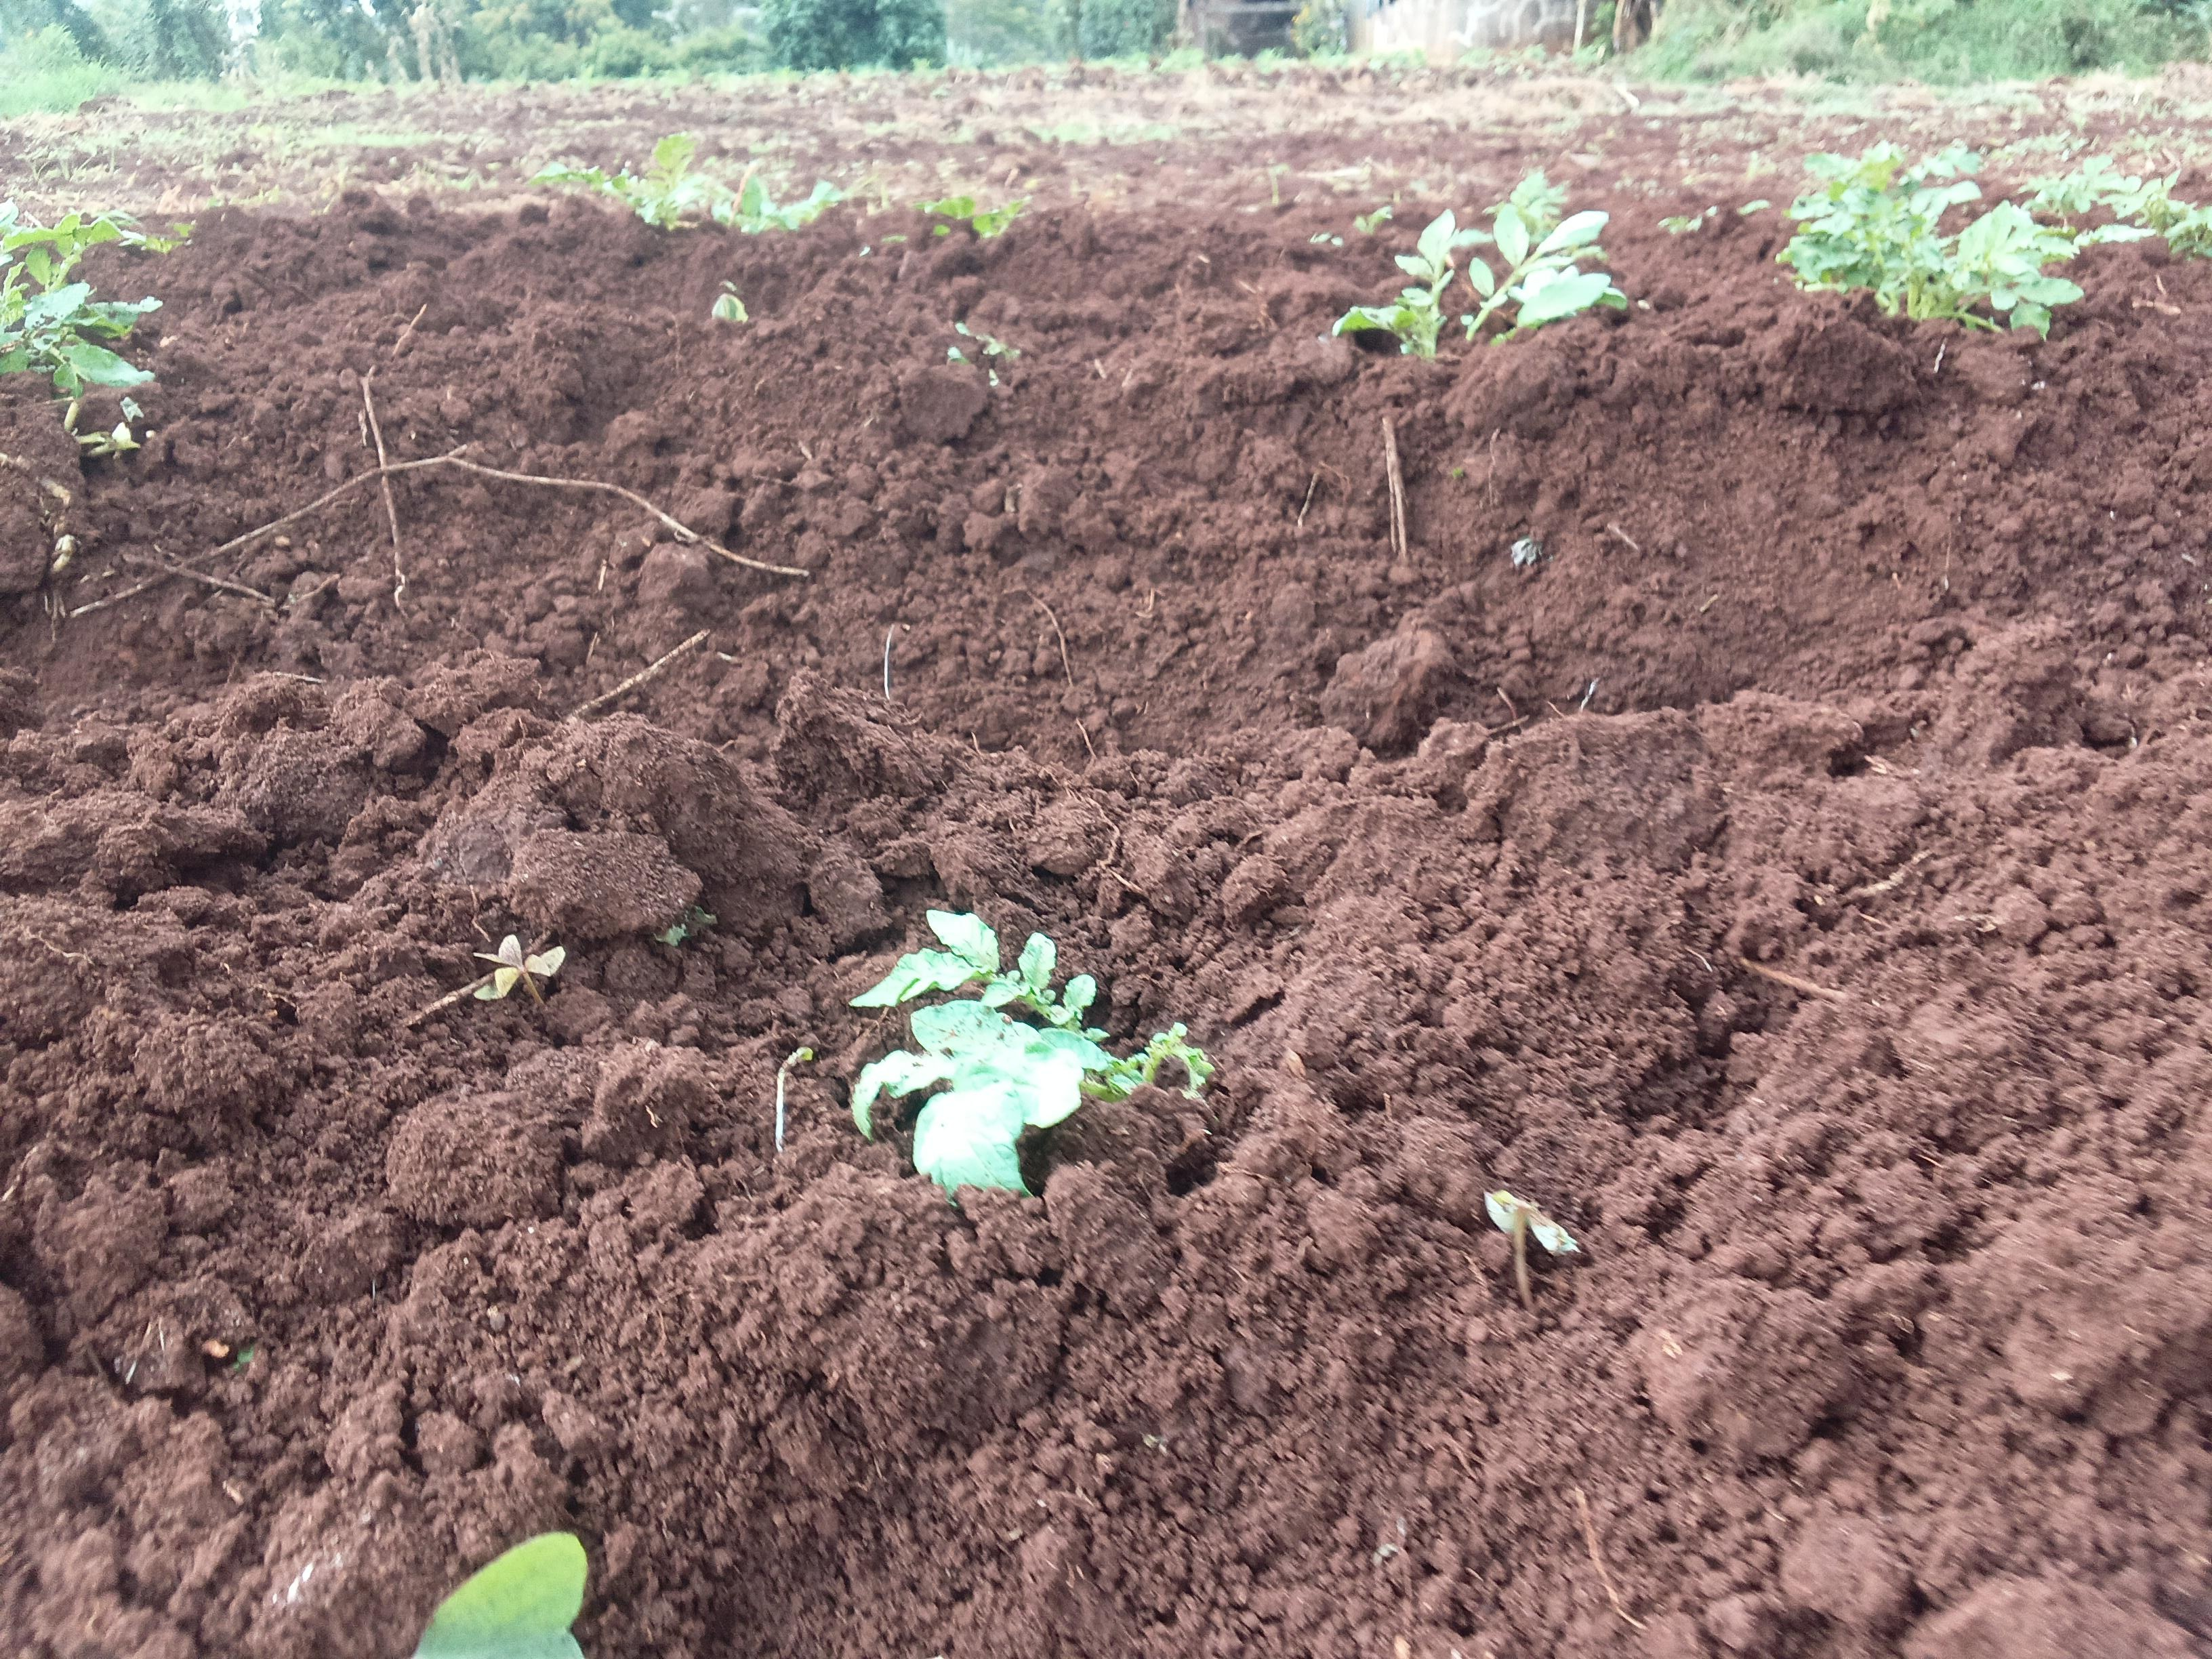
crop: potato
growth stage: sprouting emergence
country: Kenya
